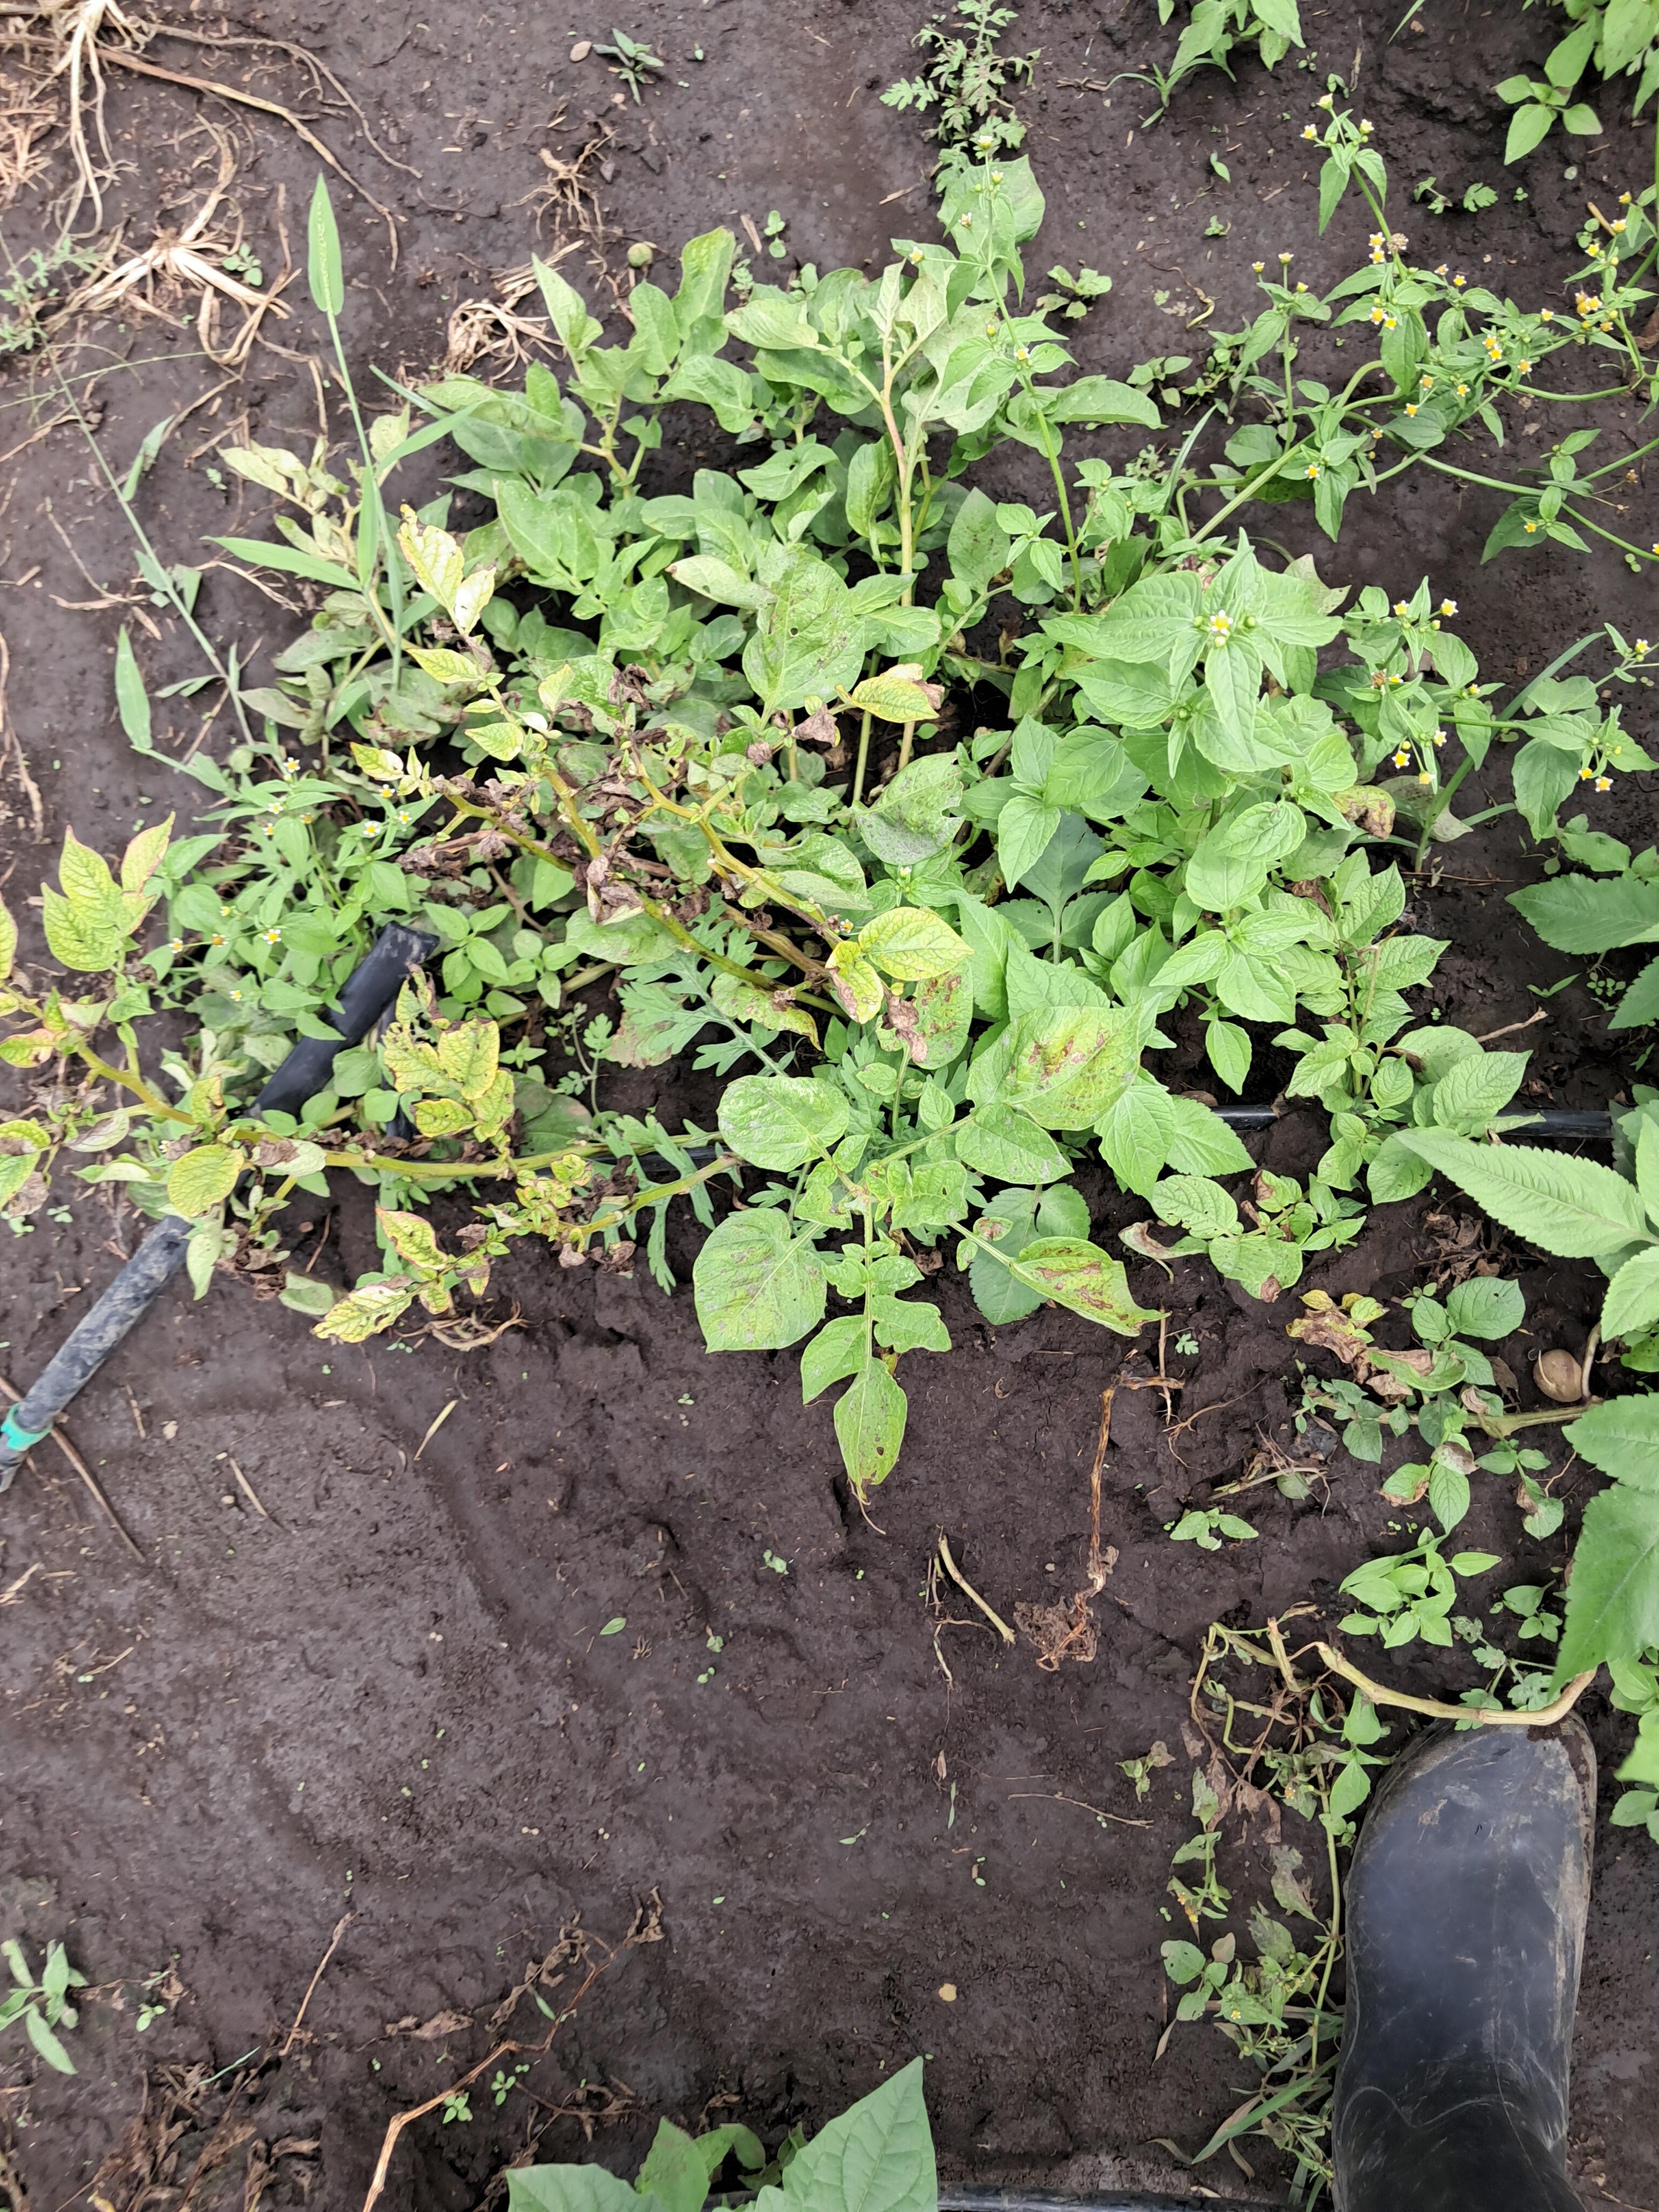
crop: potato
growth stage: flowering
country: Tanzania
